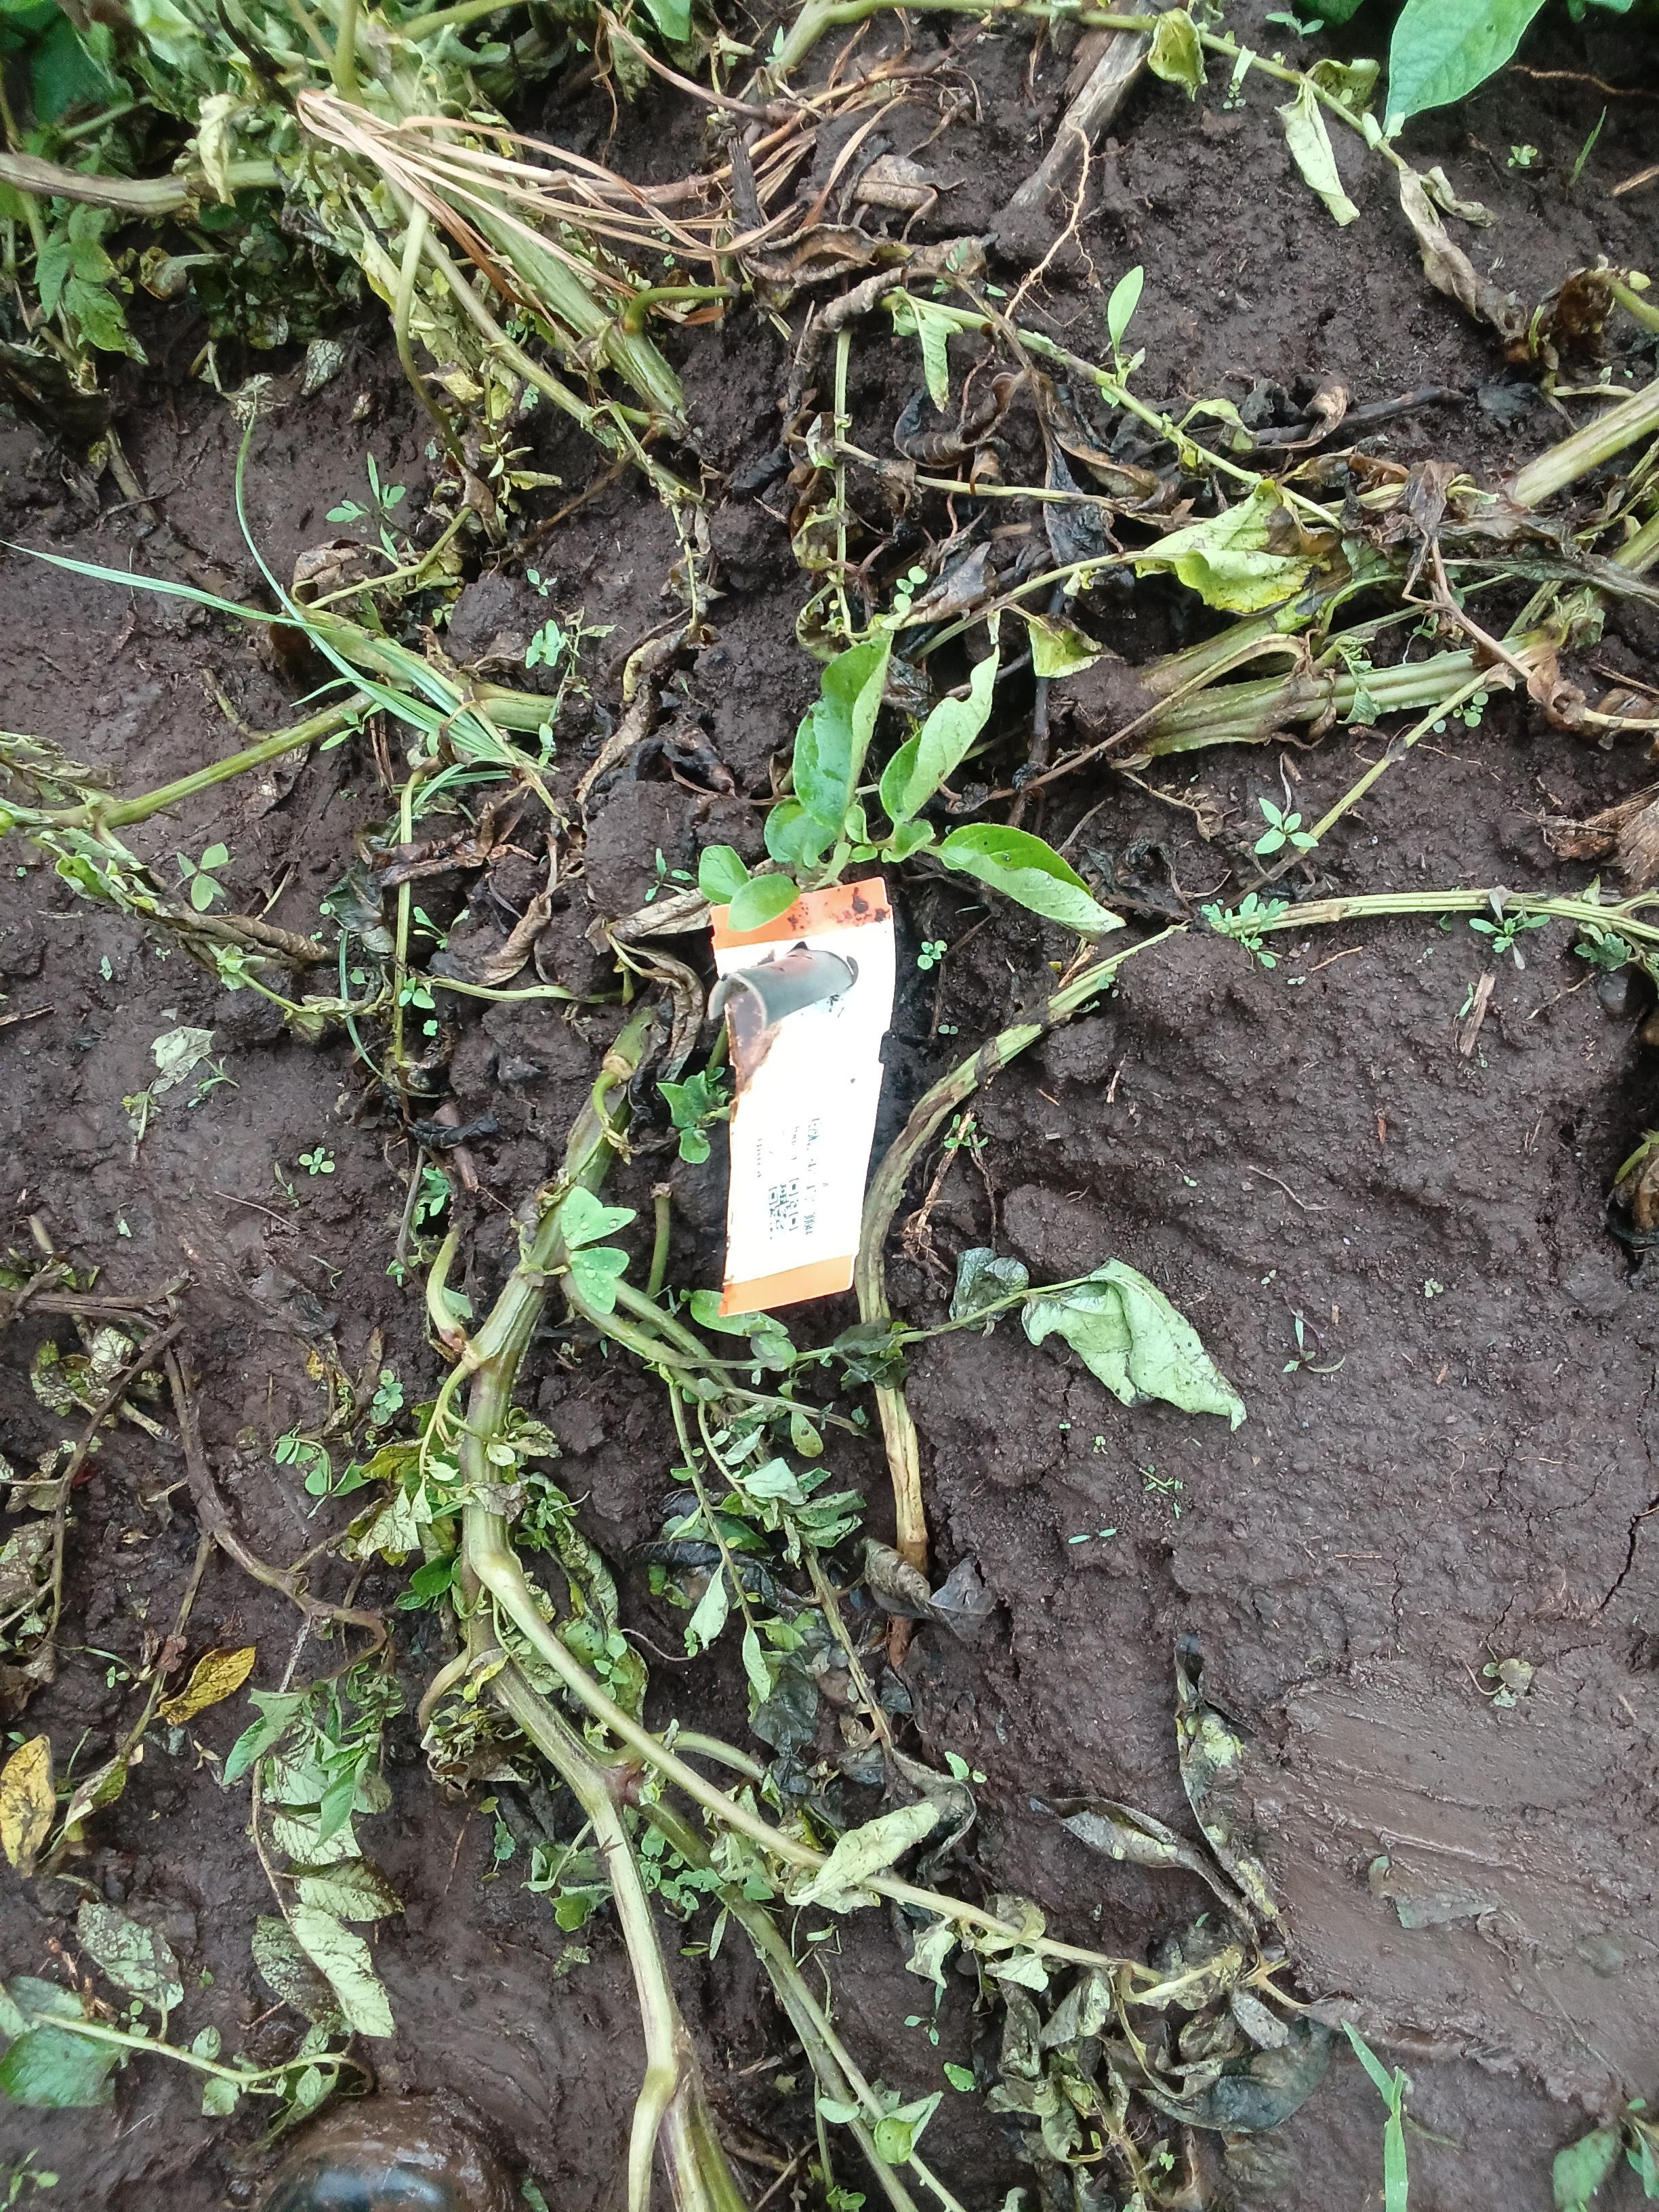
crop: potato
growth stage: vegetative
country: Kenya
